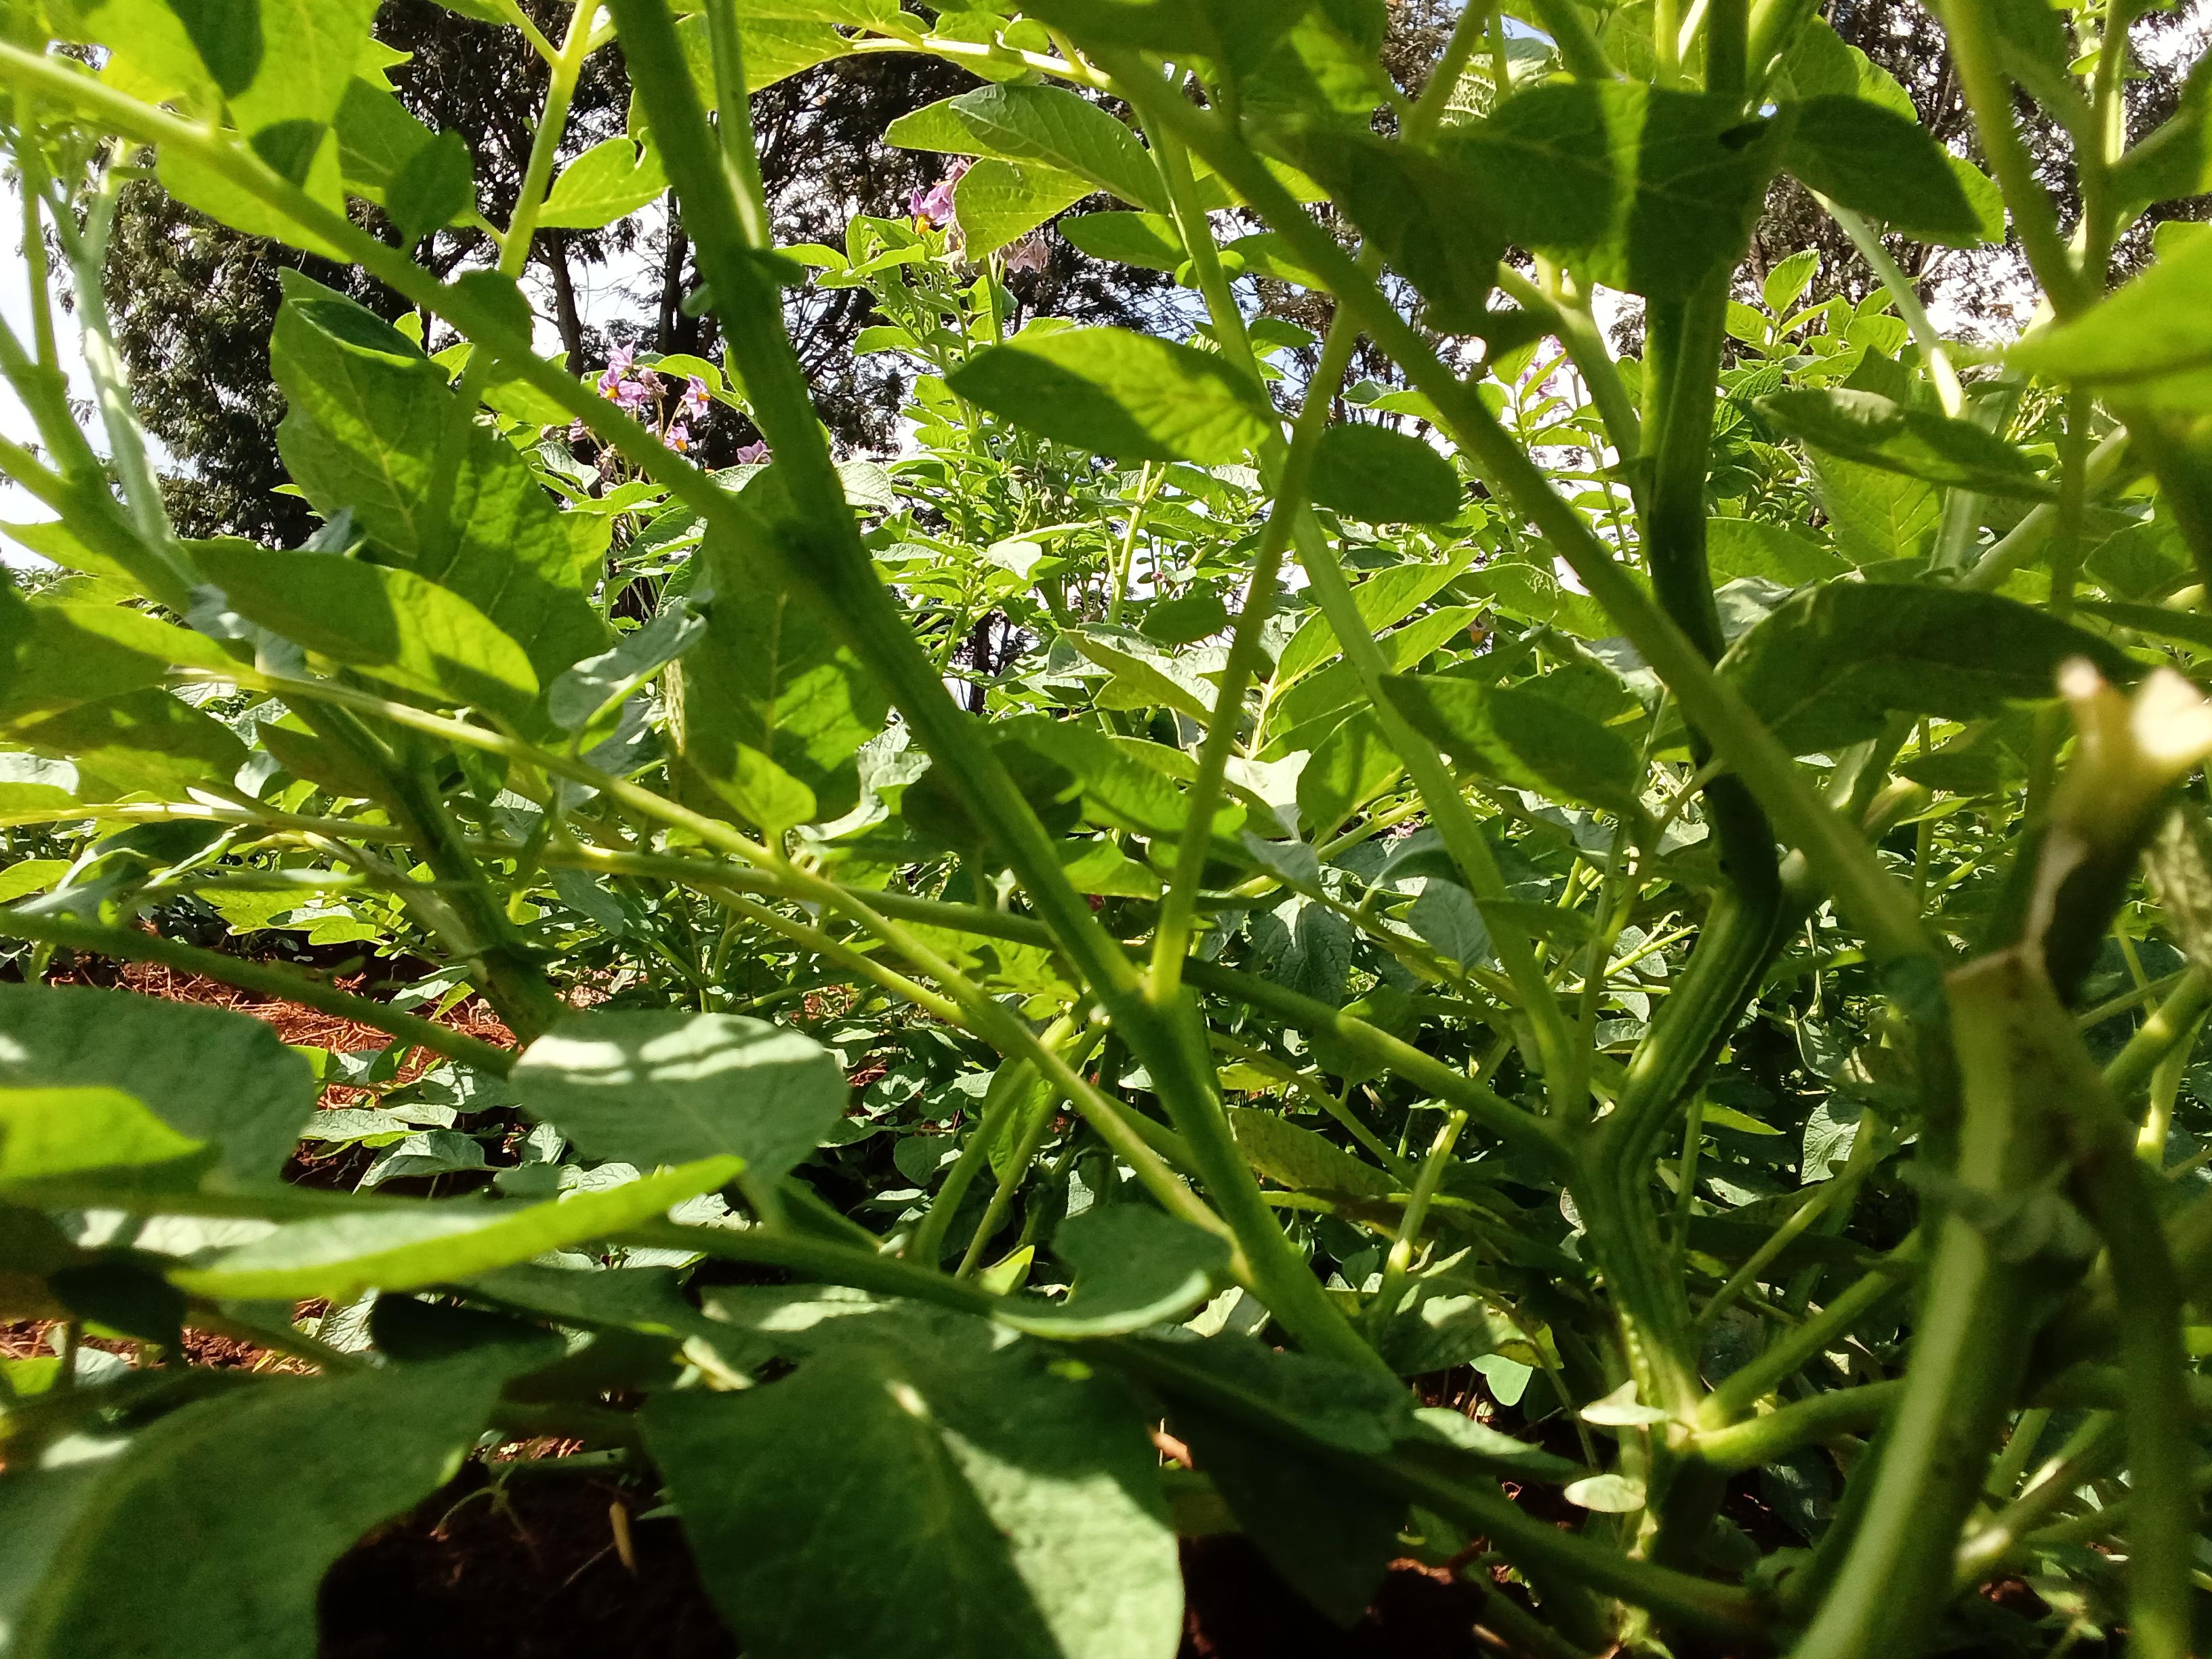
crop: potato
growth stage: flowering
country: Kenya
